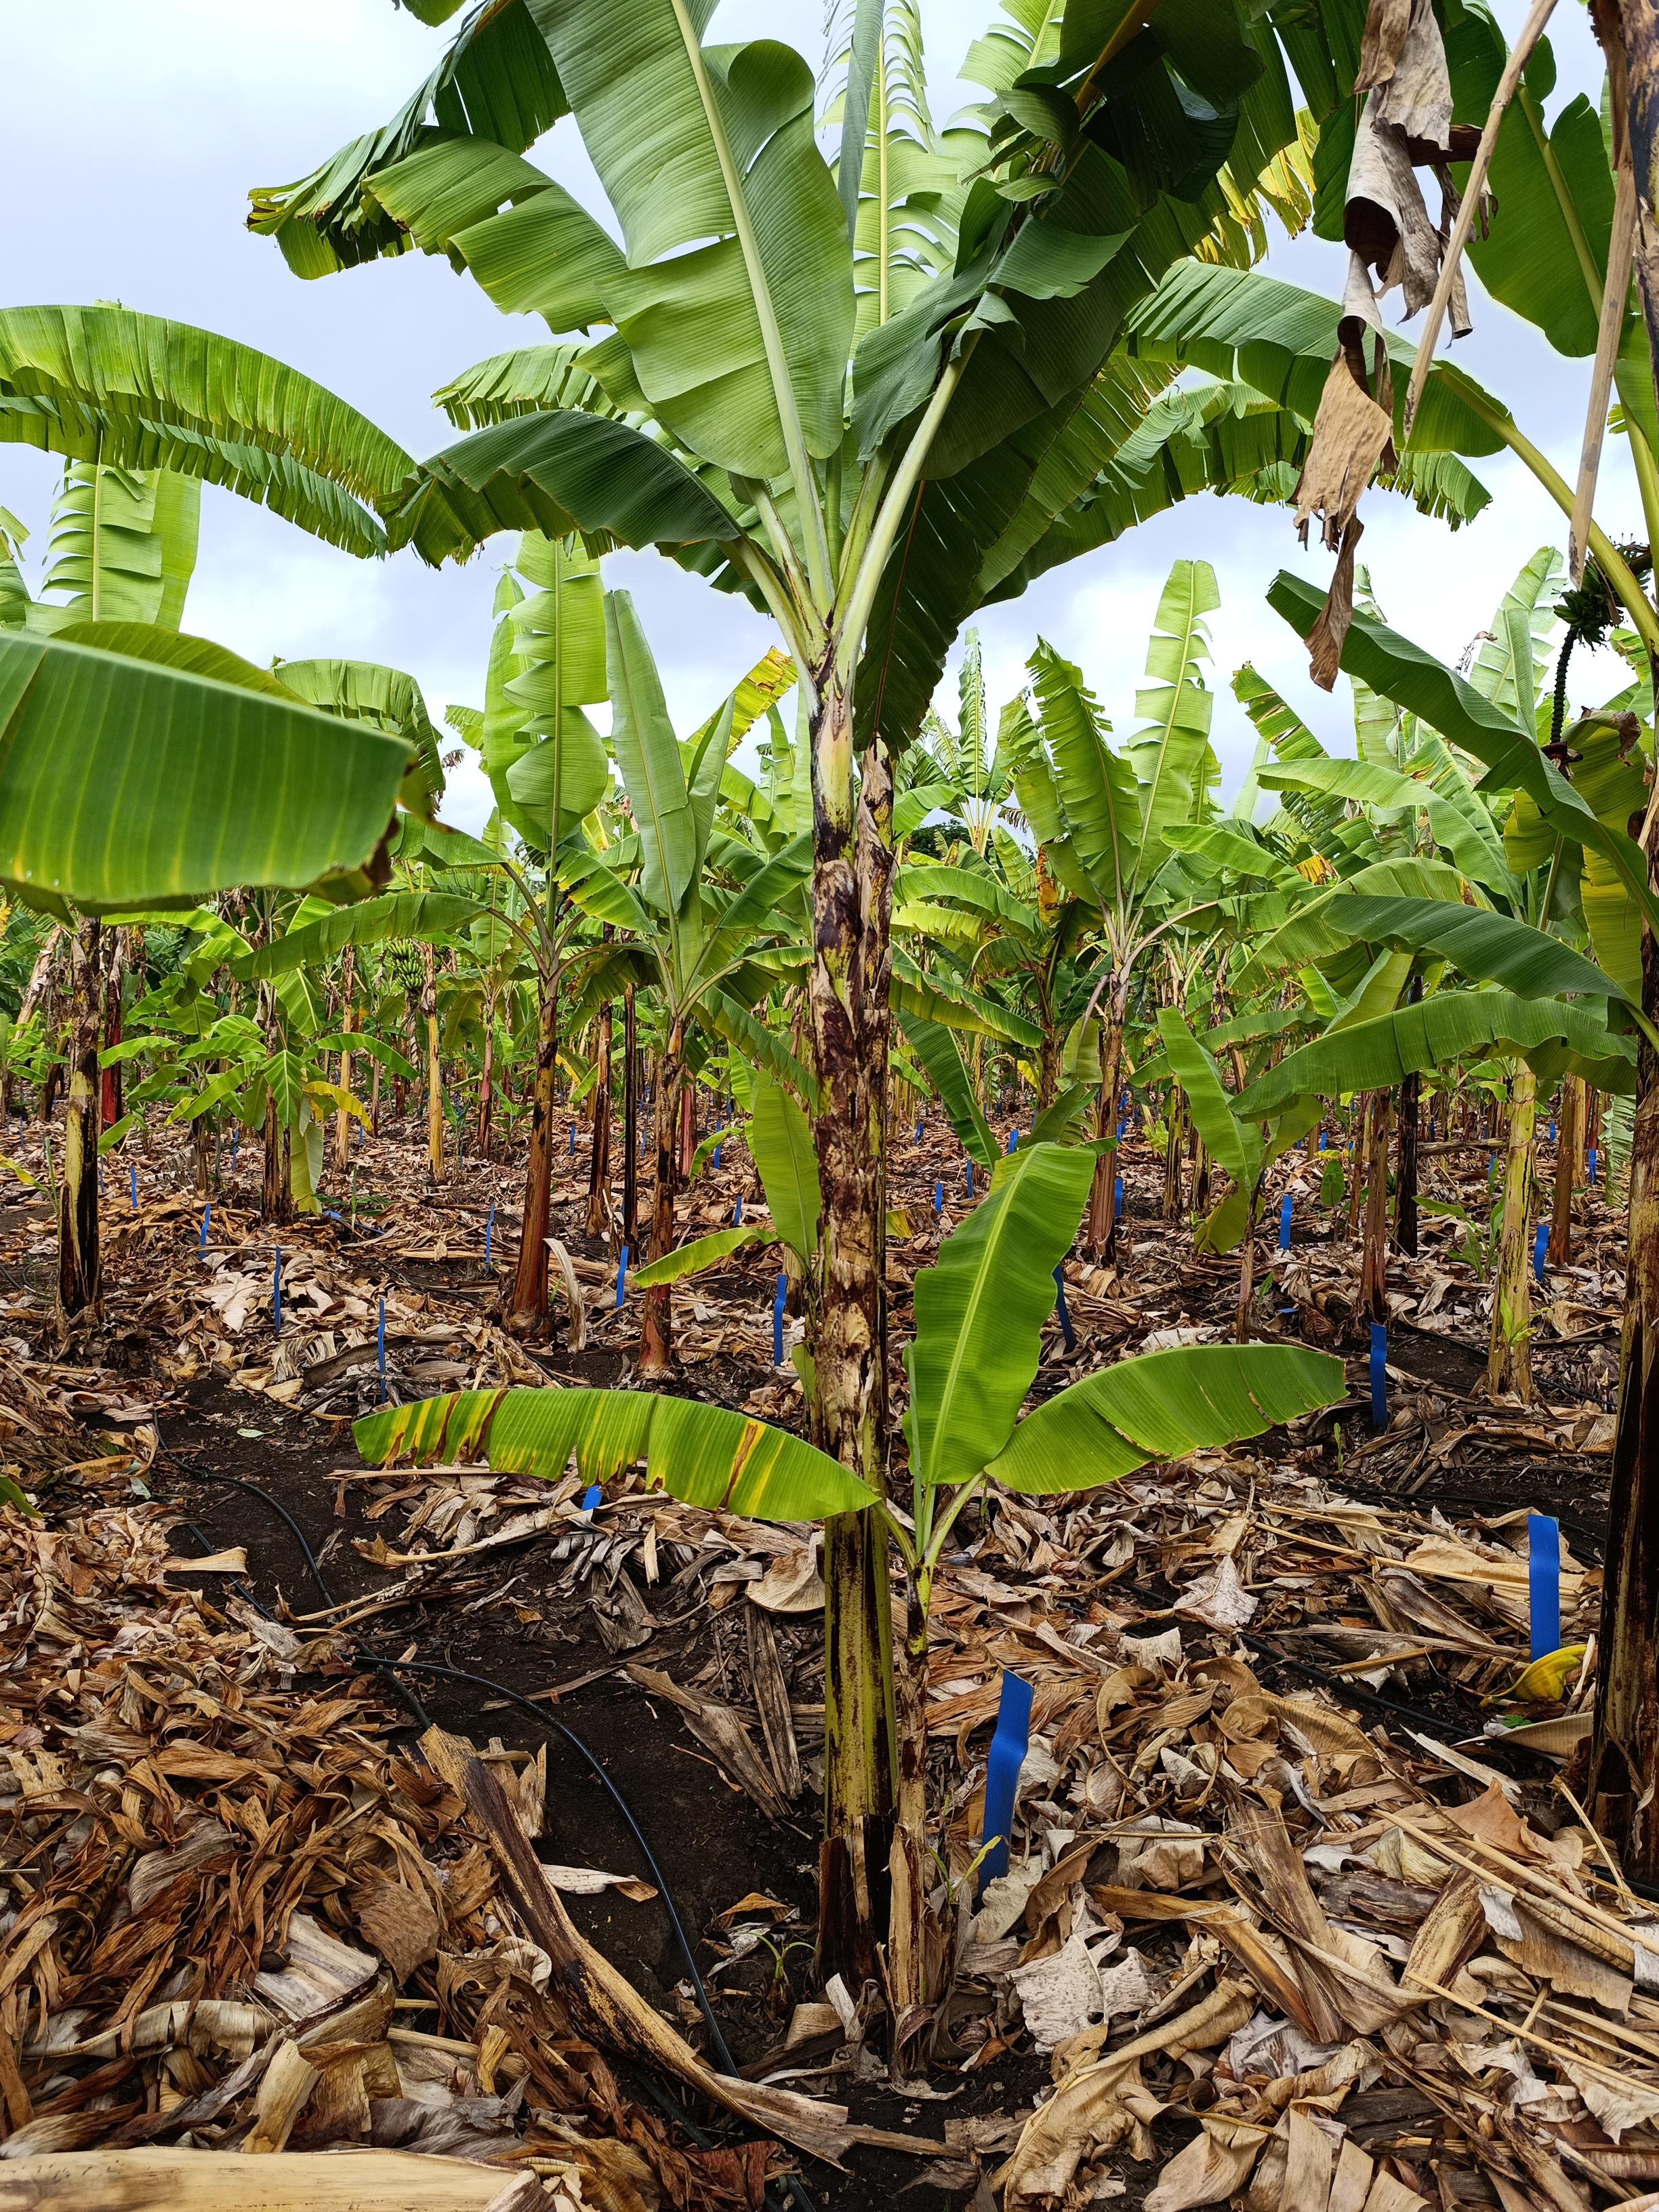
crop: banana
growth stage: vegetative
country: Tanzania
